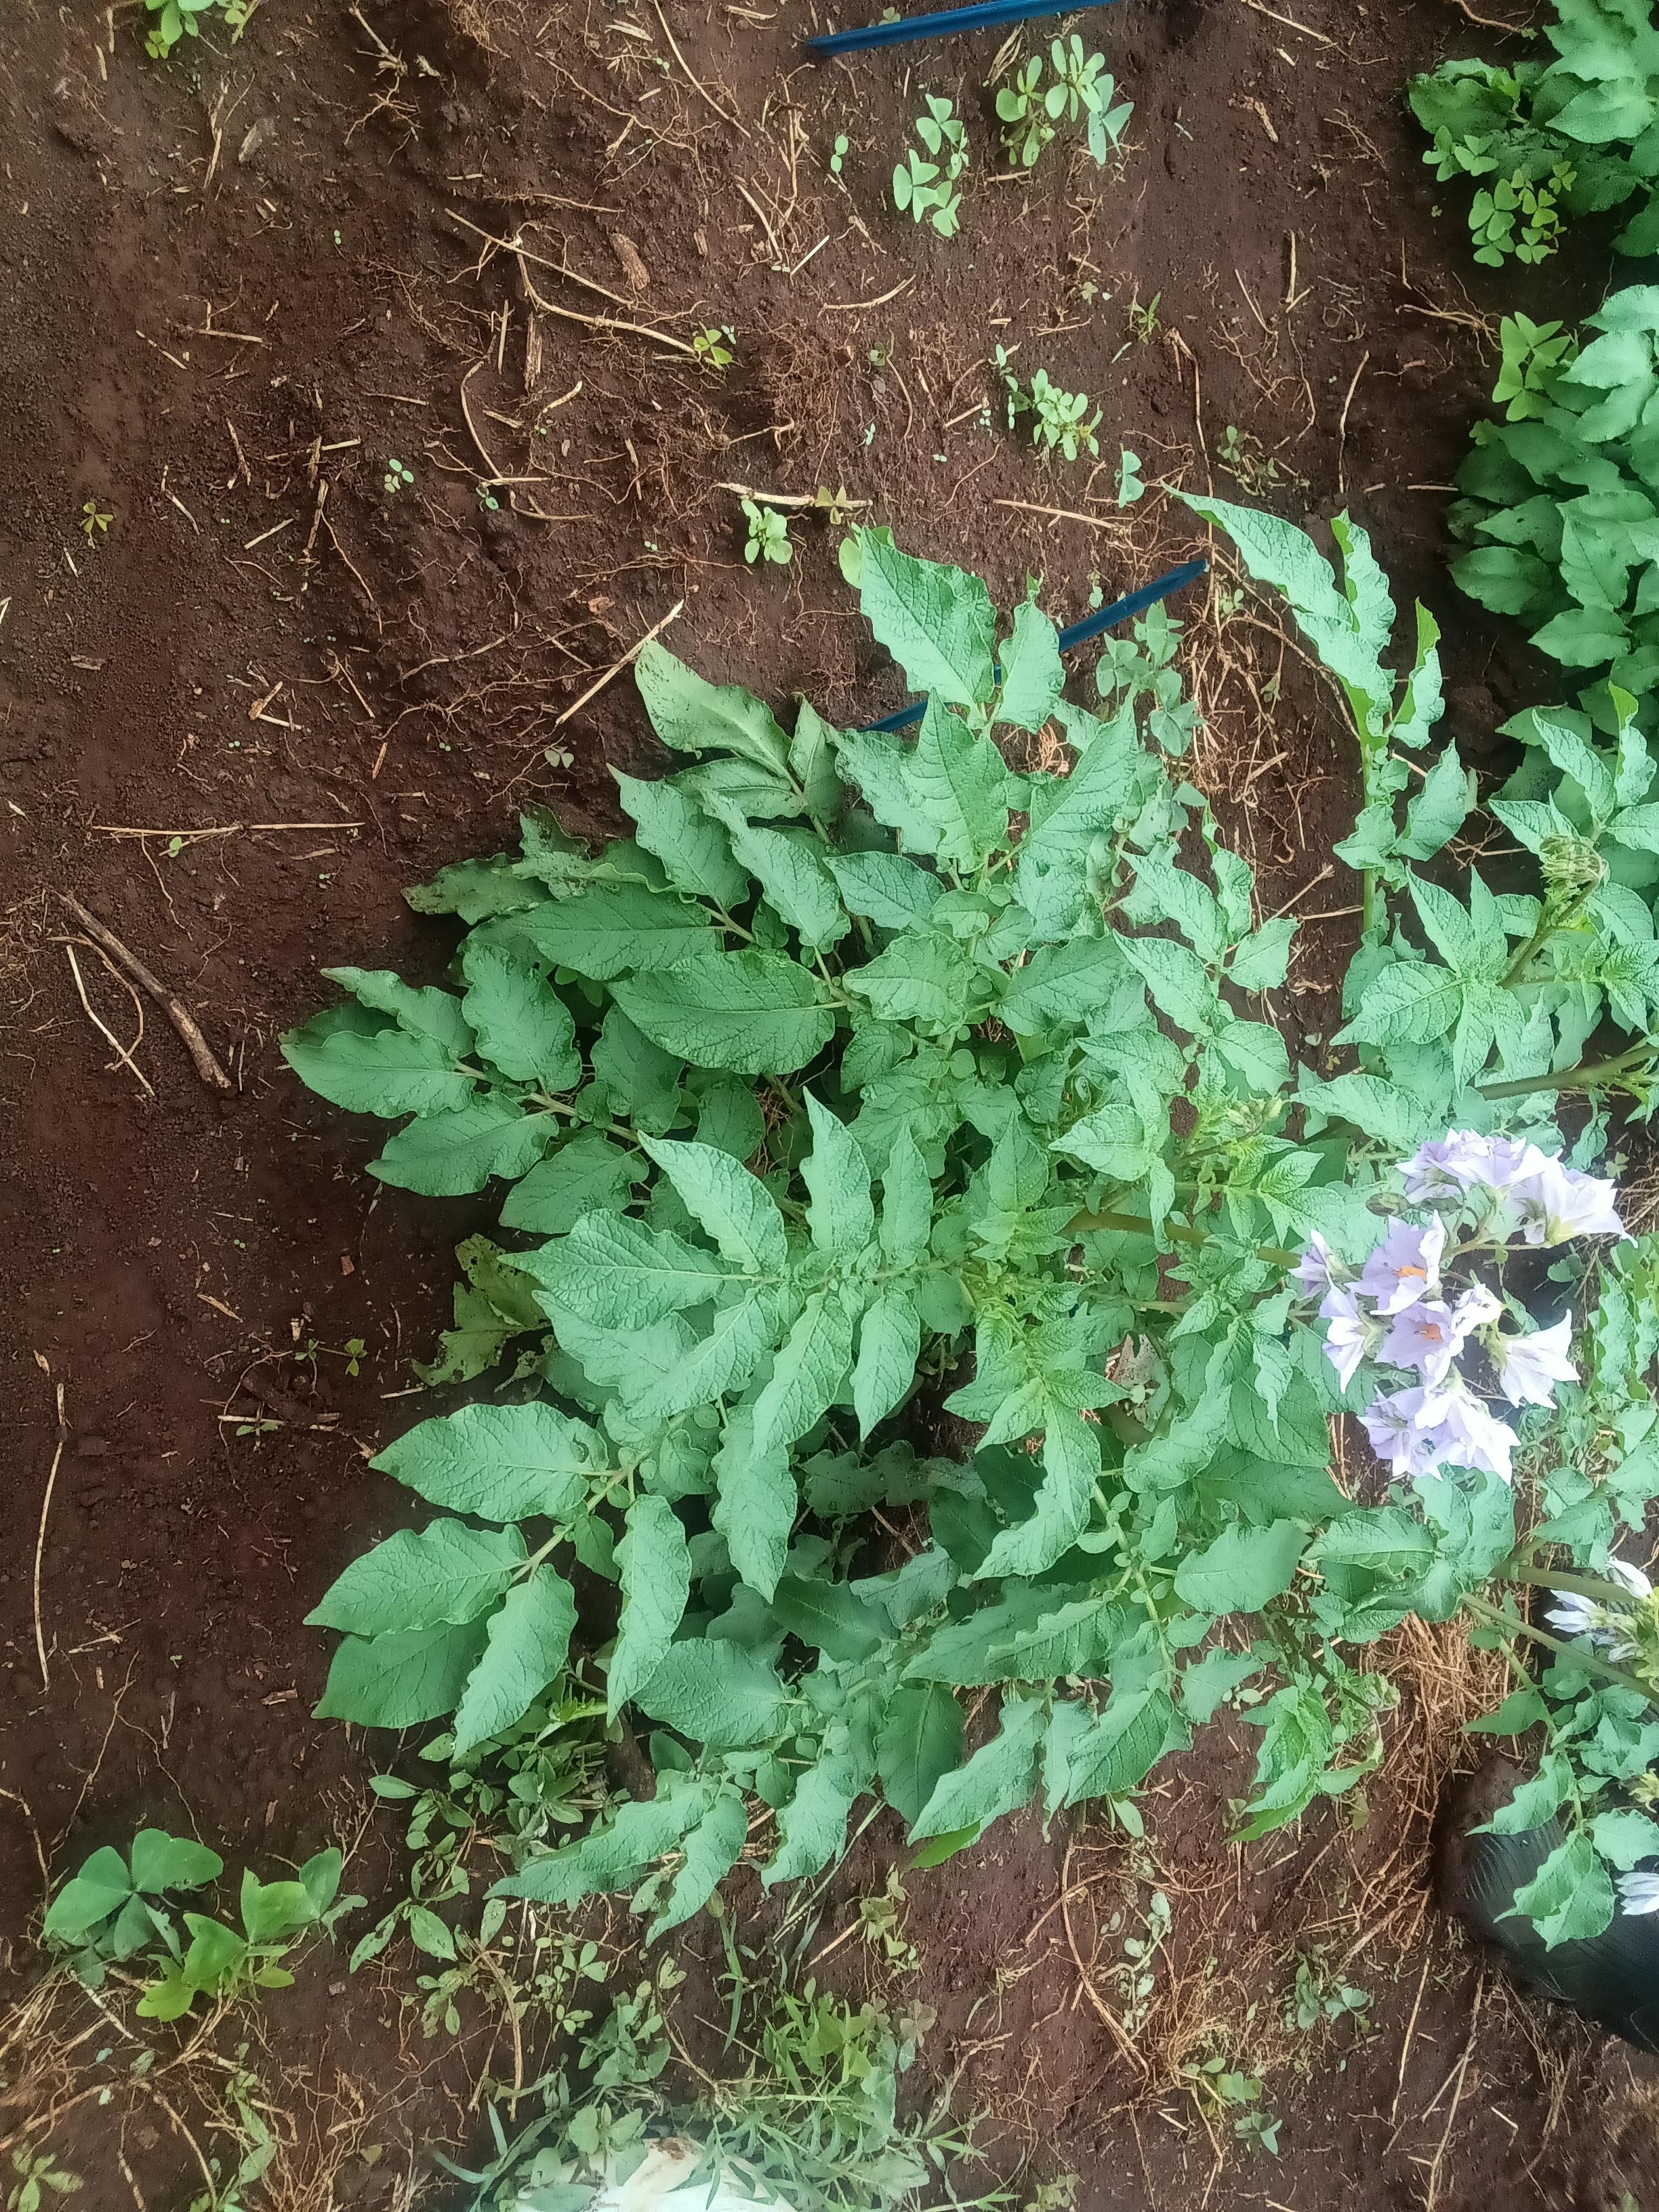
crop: potato
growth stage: flowering
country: Kenya
